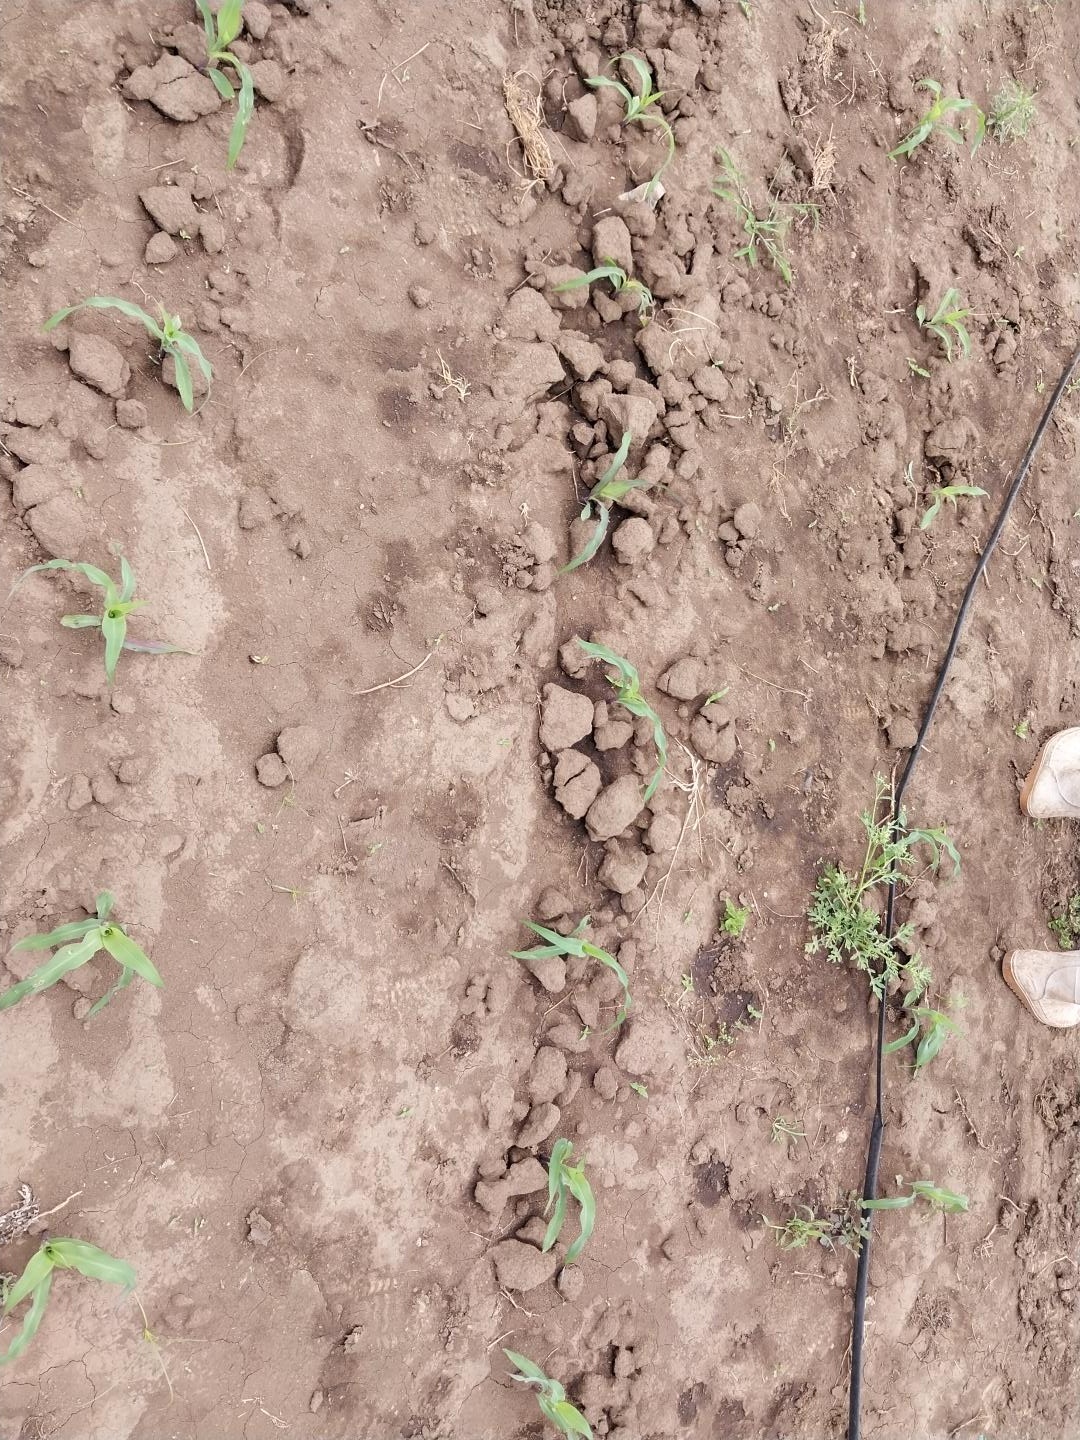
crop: maize
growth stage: emergence
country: Tanzania
